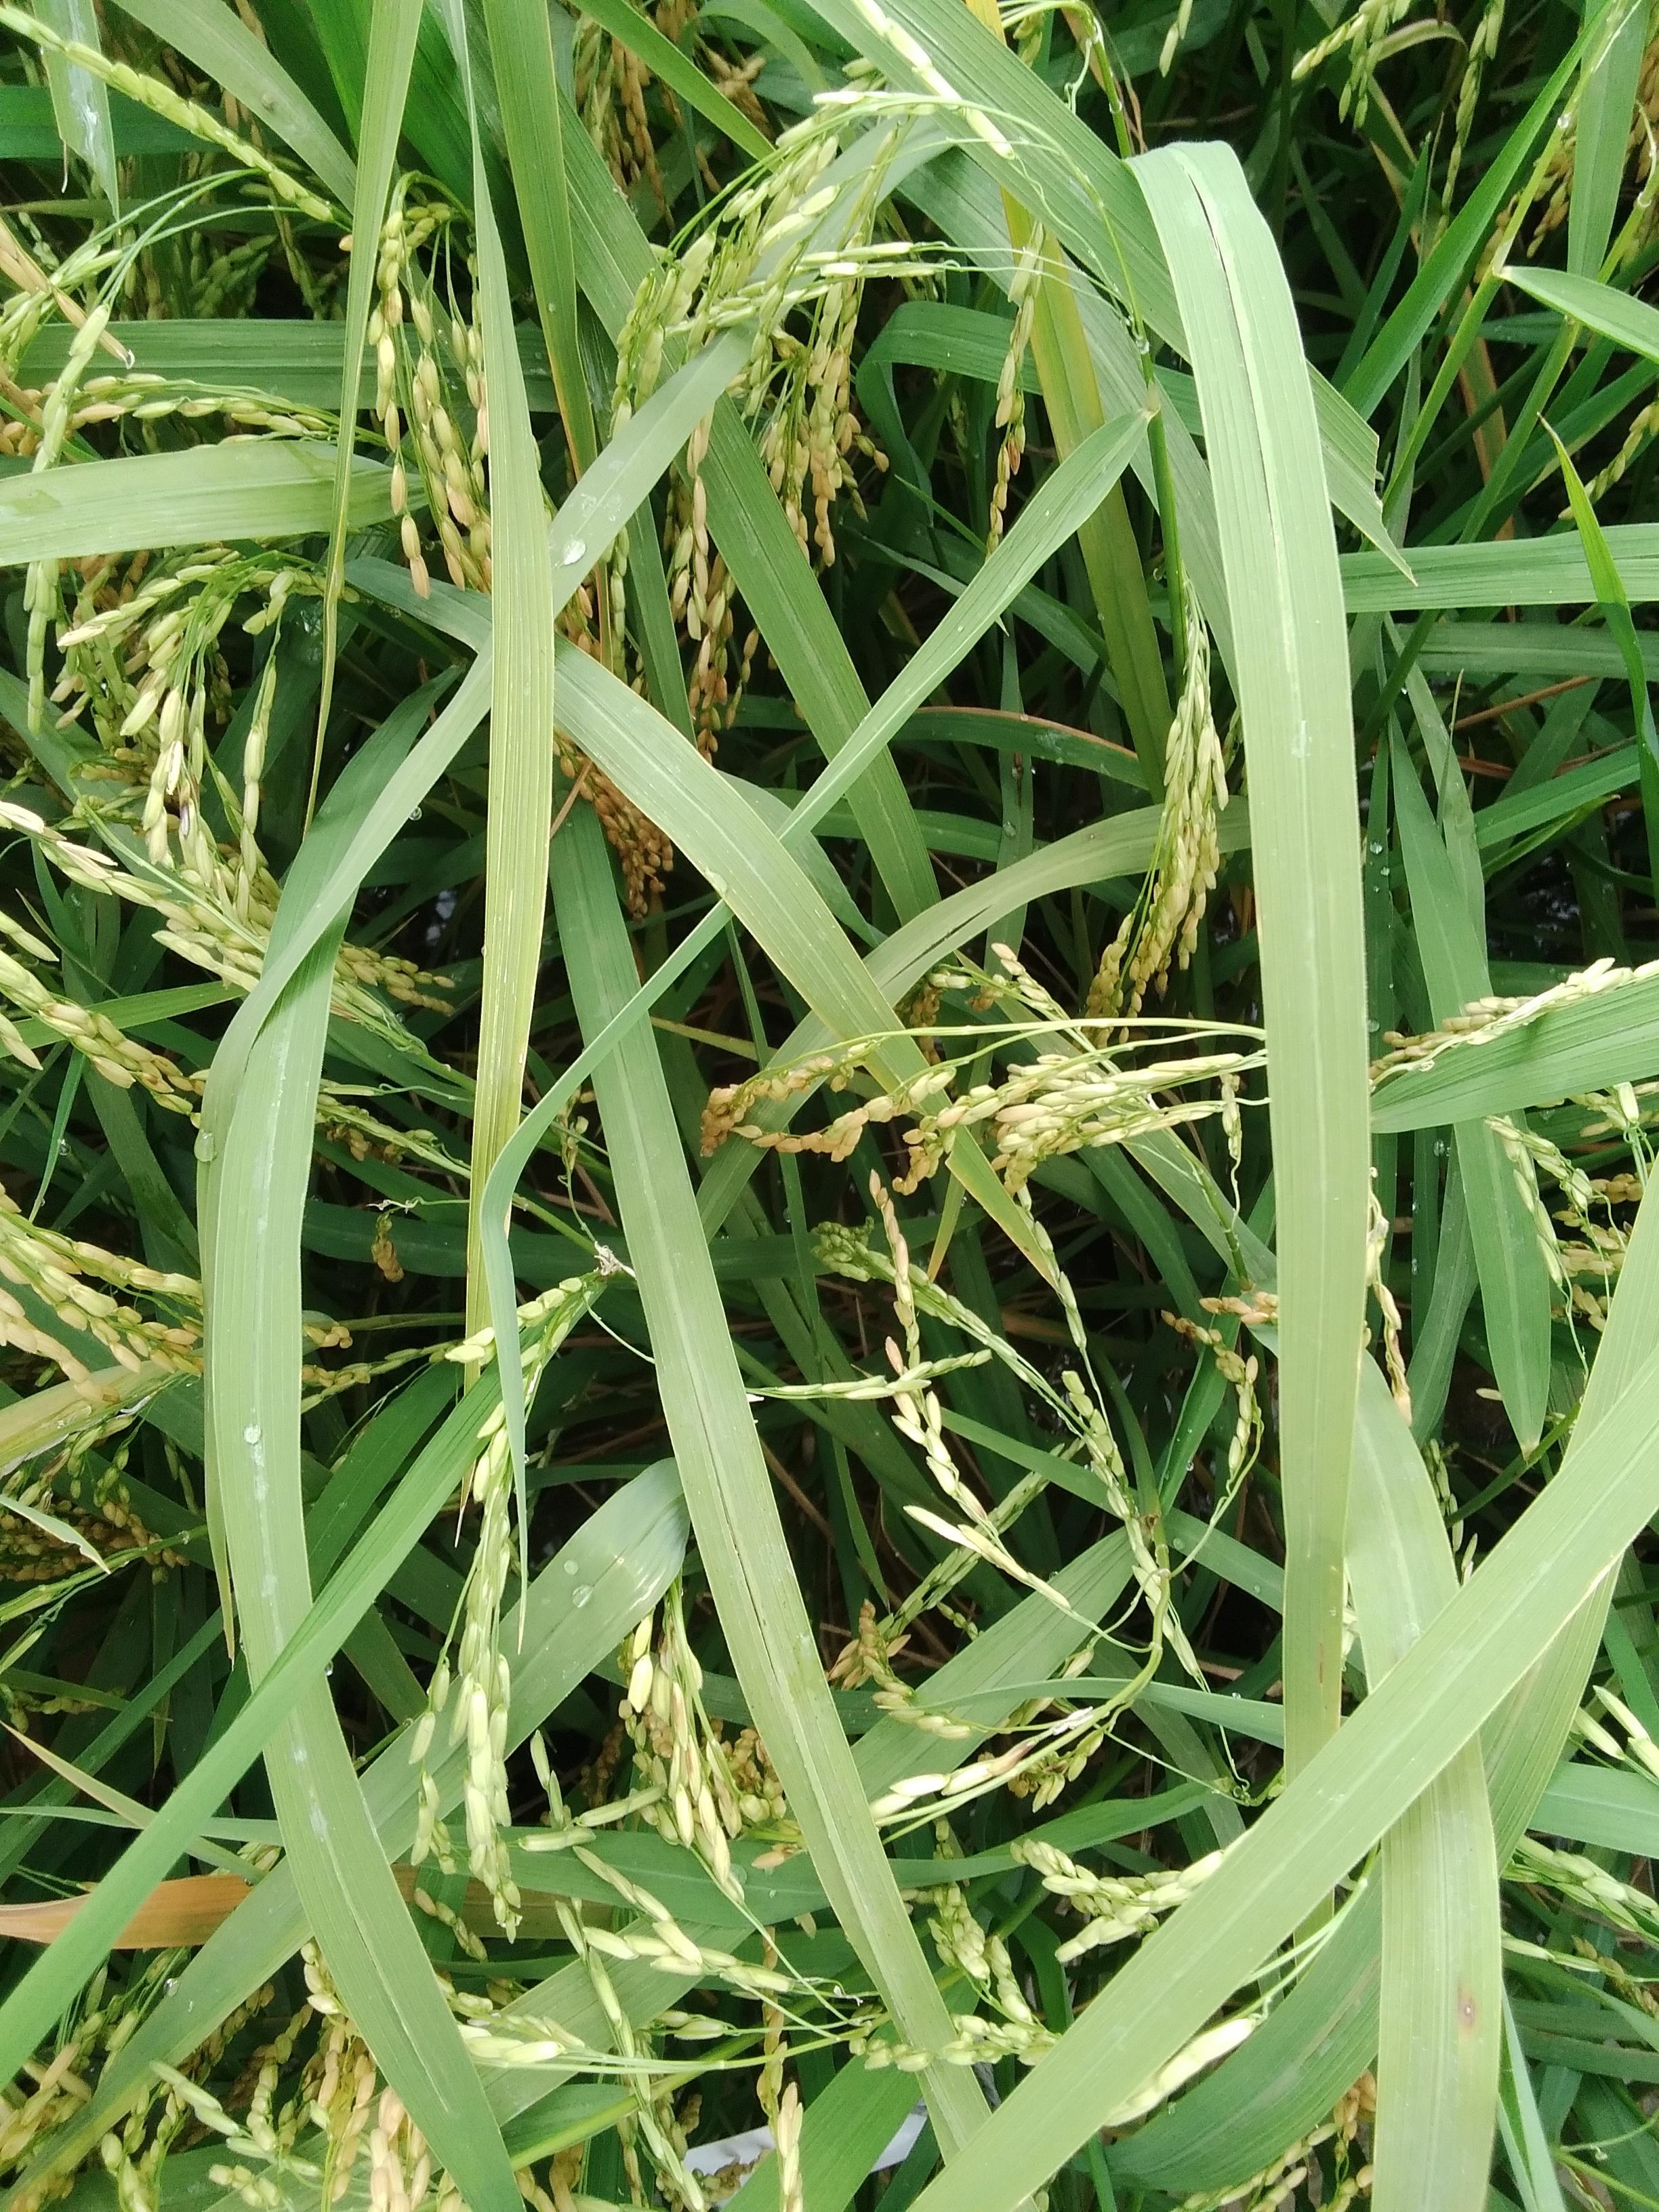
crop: rice
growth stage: ripening
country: Nigeria
